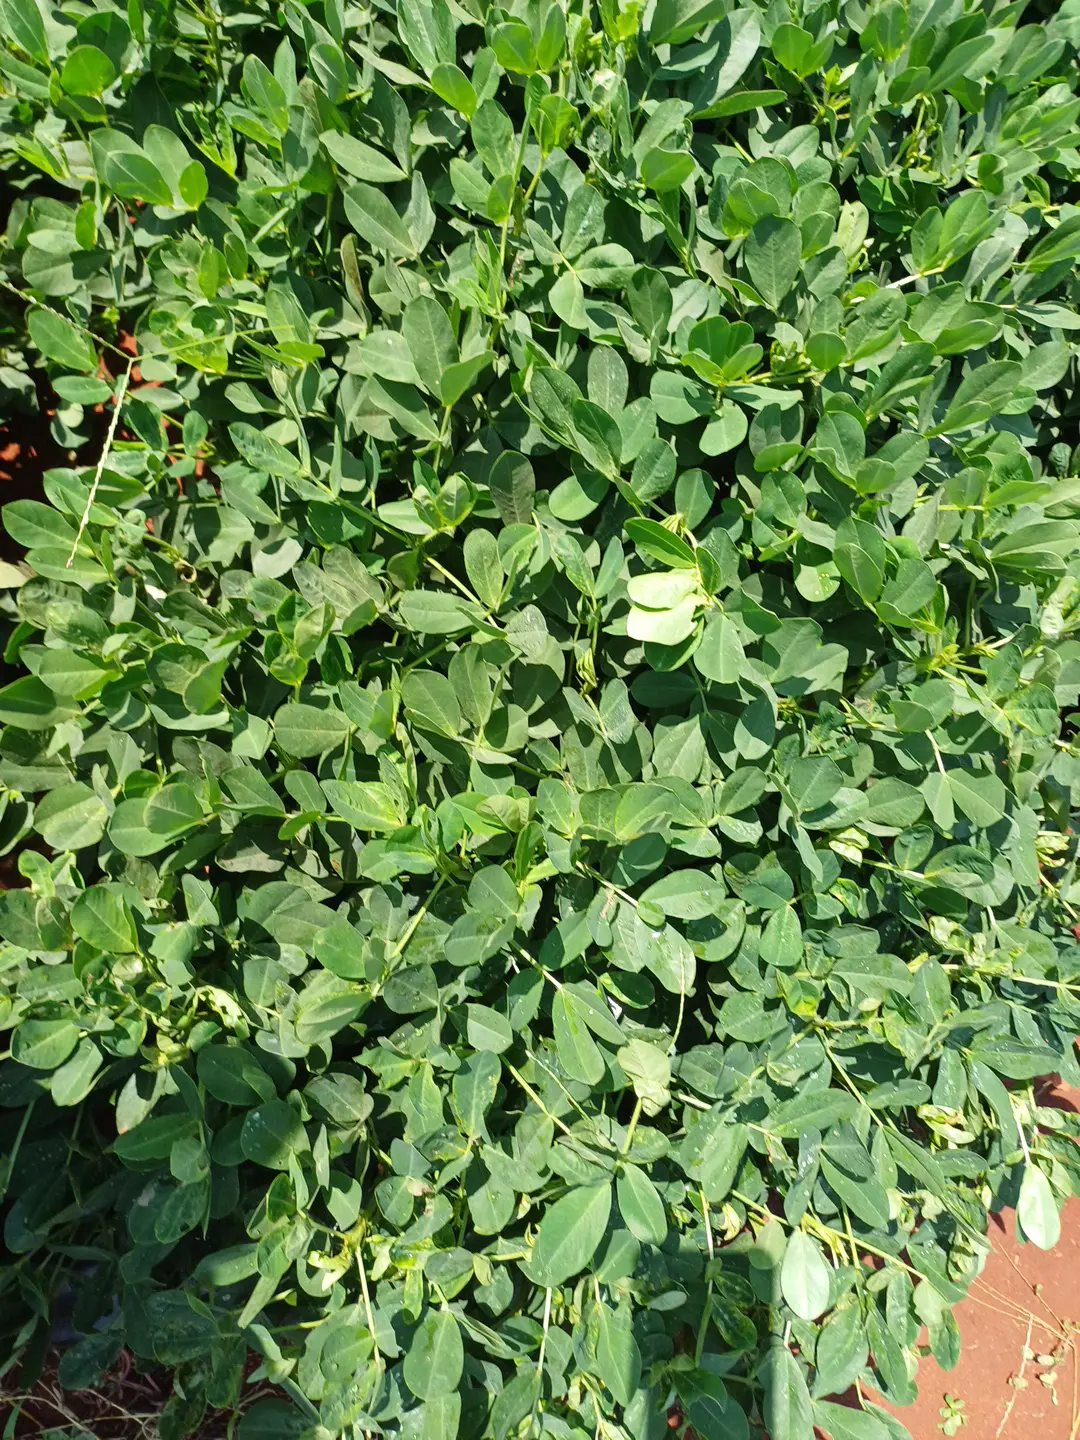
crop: groundnut
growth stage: pegging
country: Kenya
